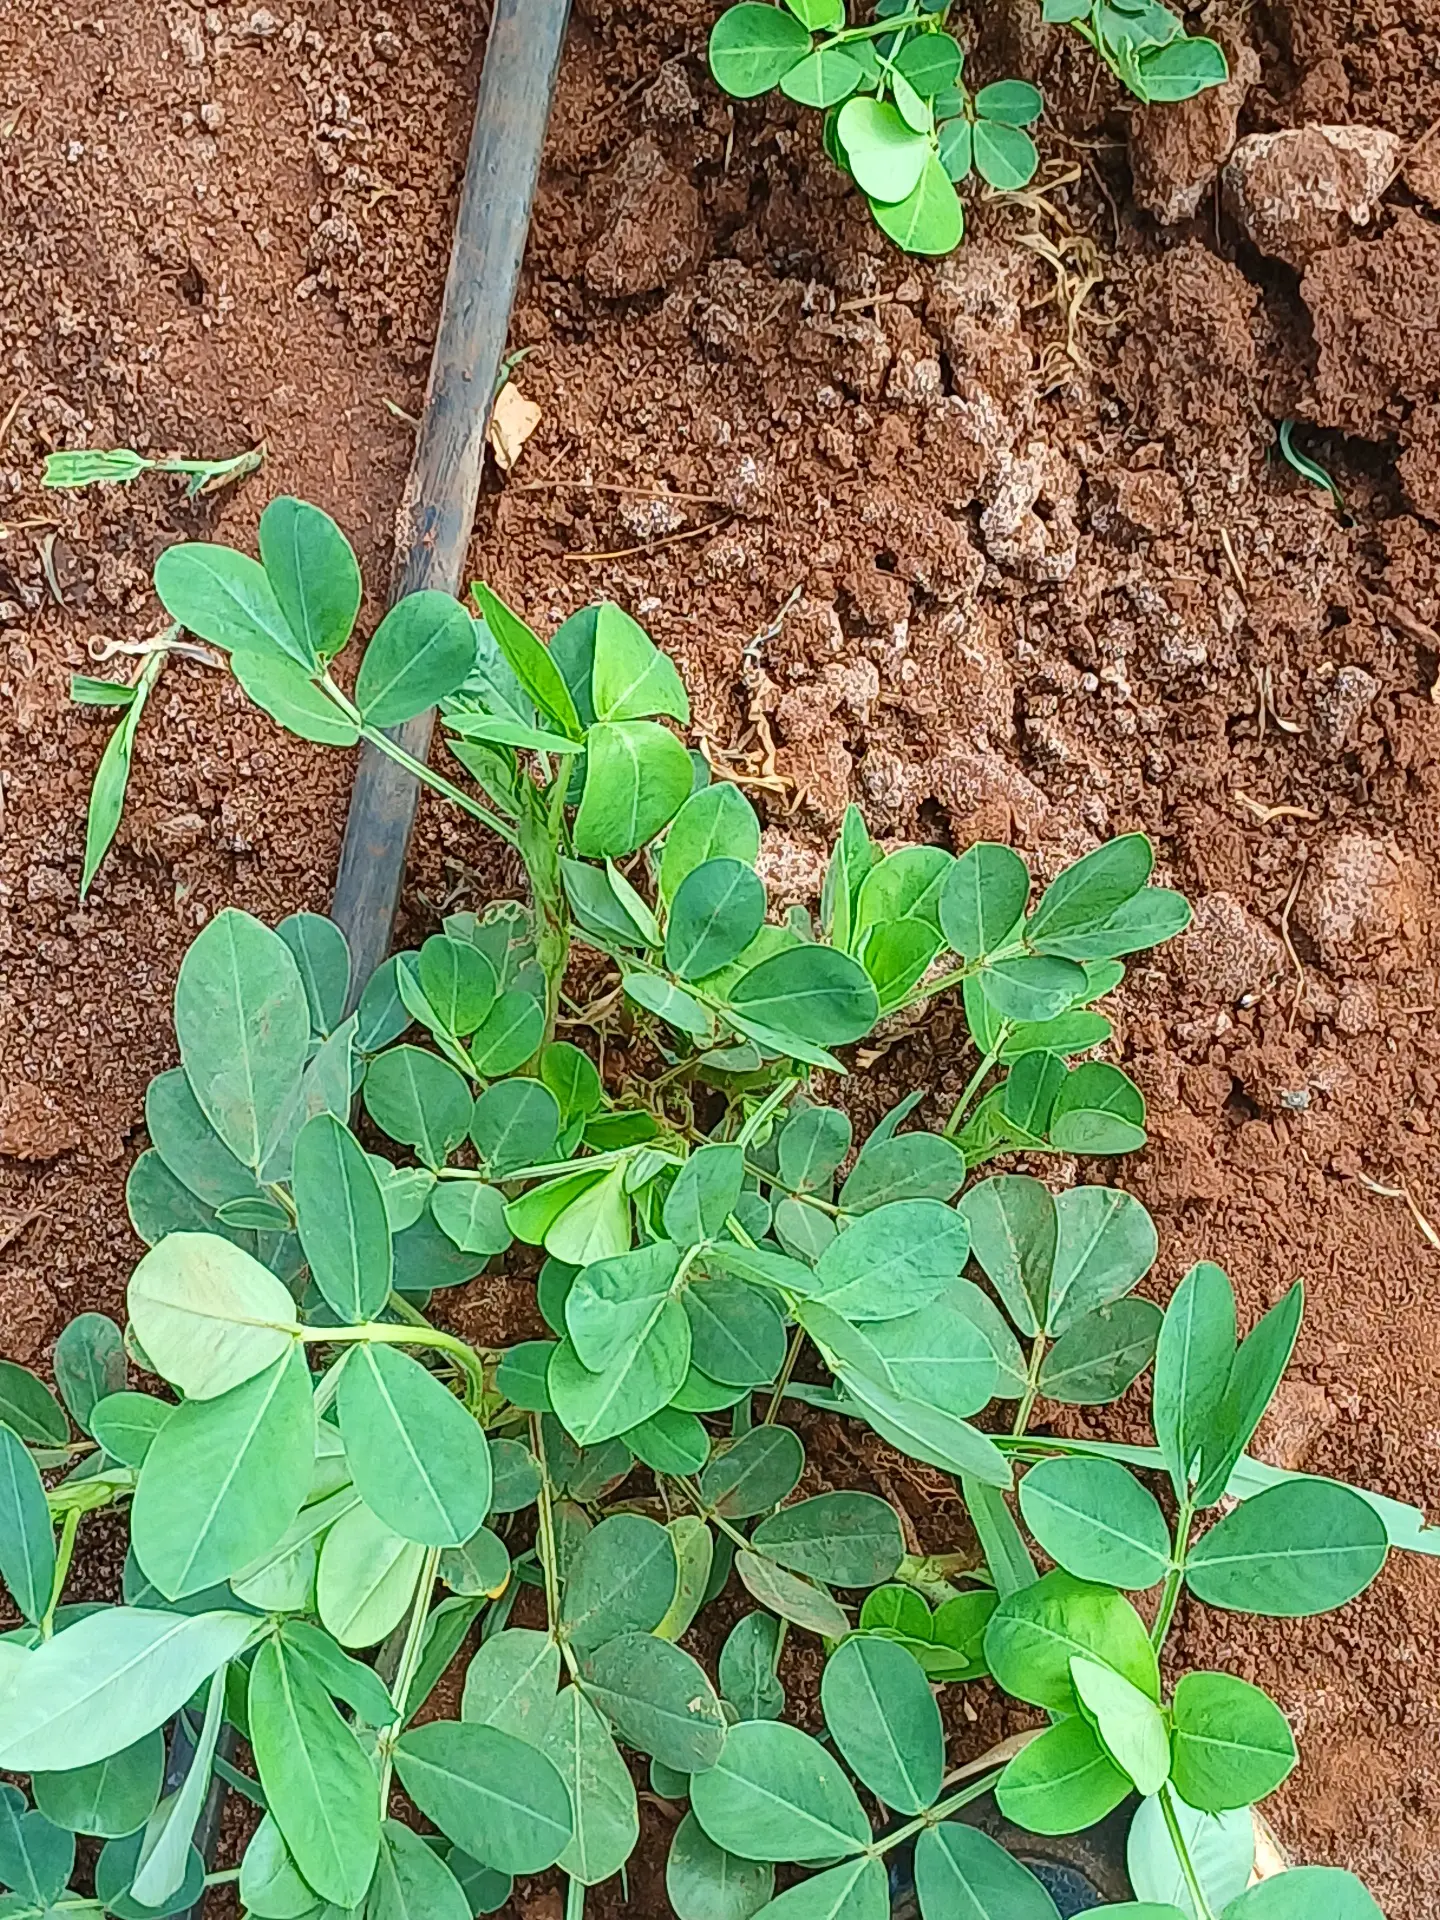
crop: groundnut
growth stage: vegetative
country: Kenya
